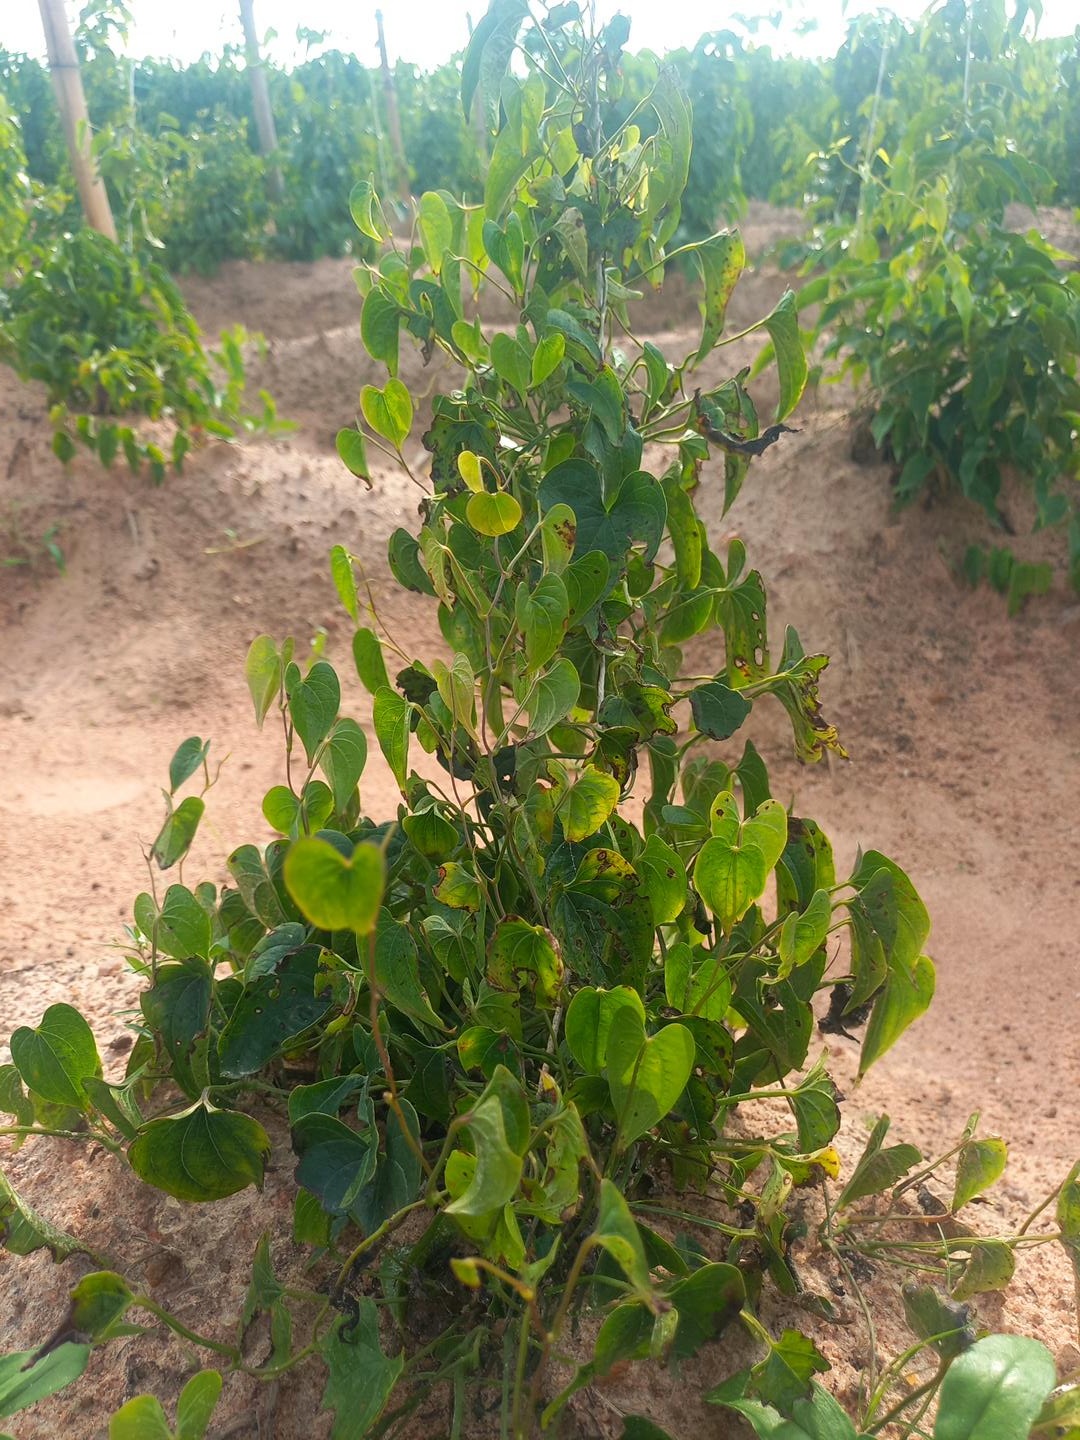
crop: yam
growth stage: vegetative
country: Nigeria
